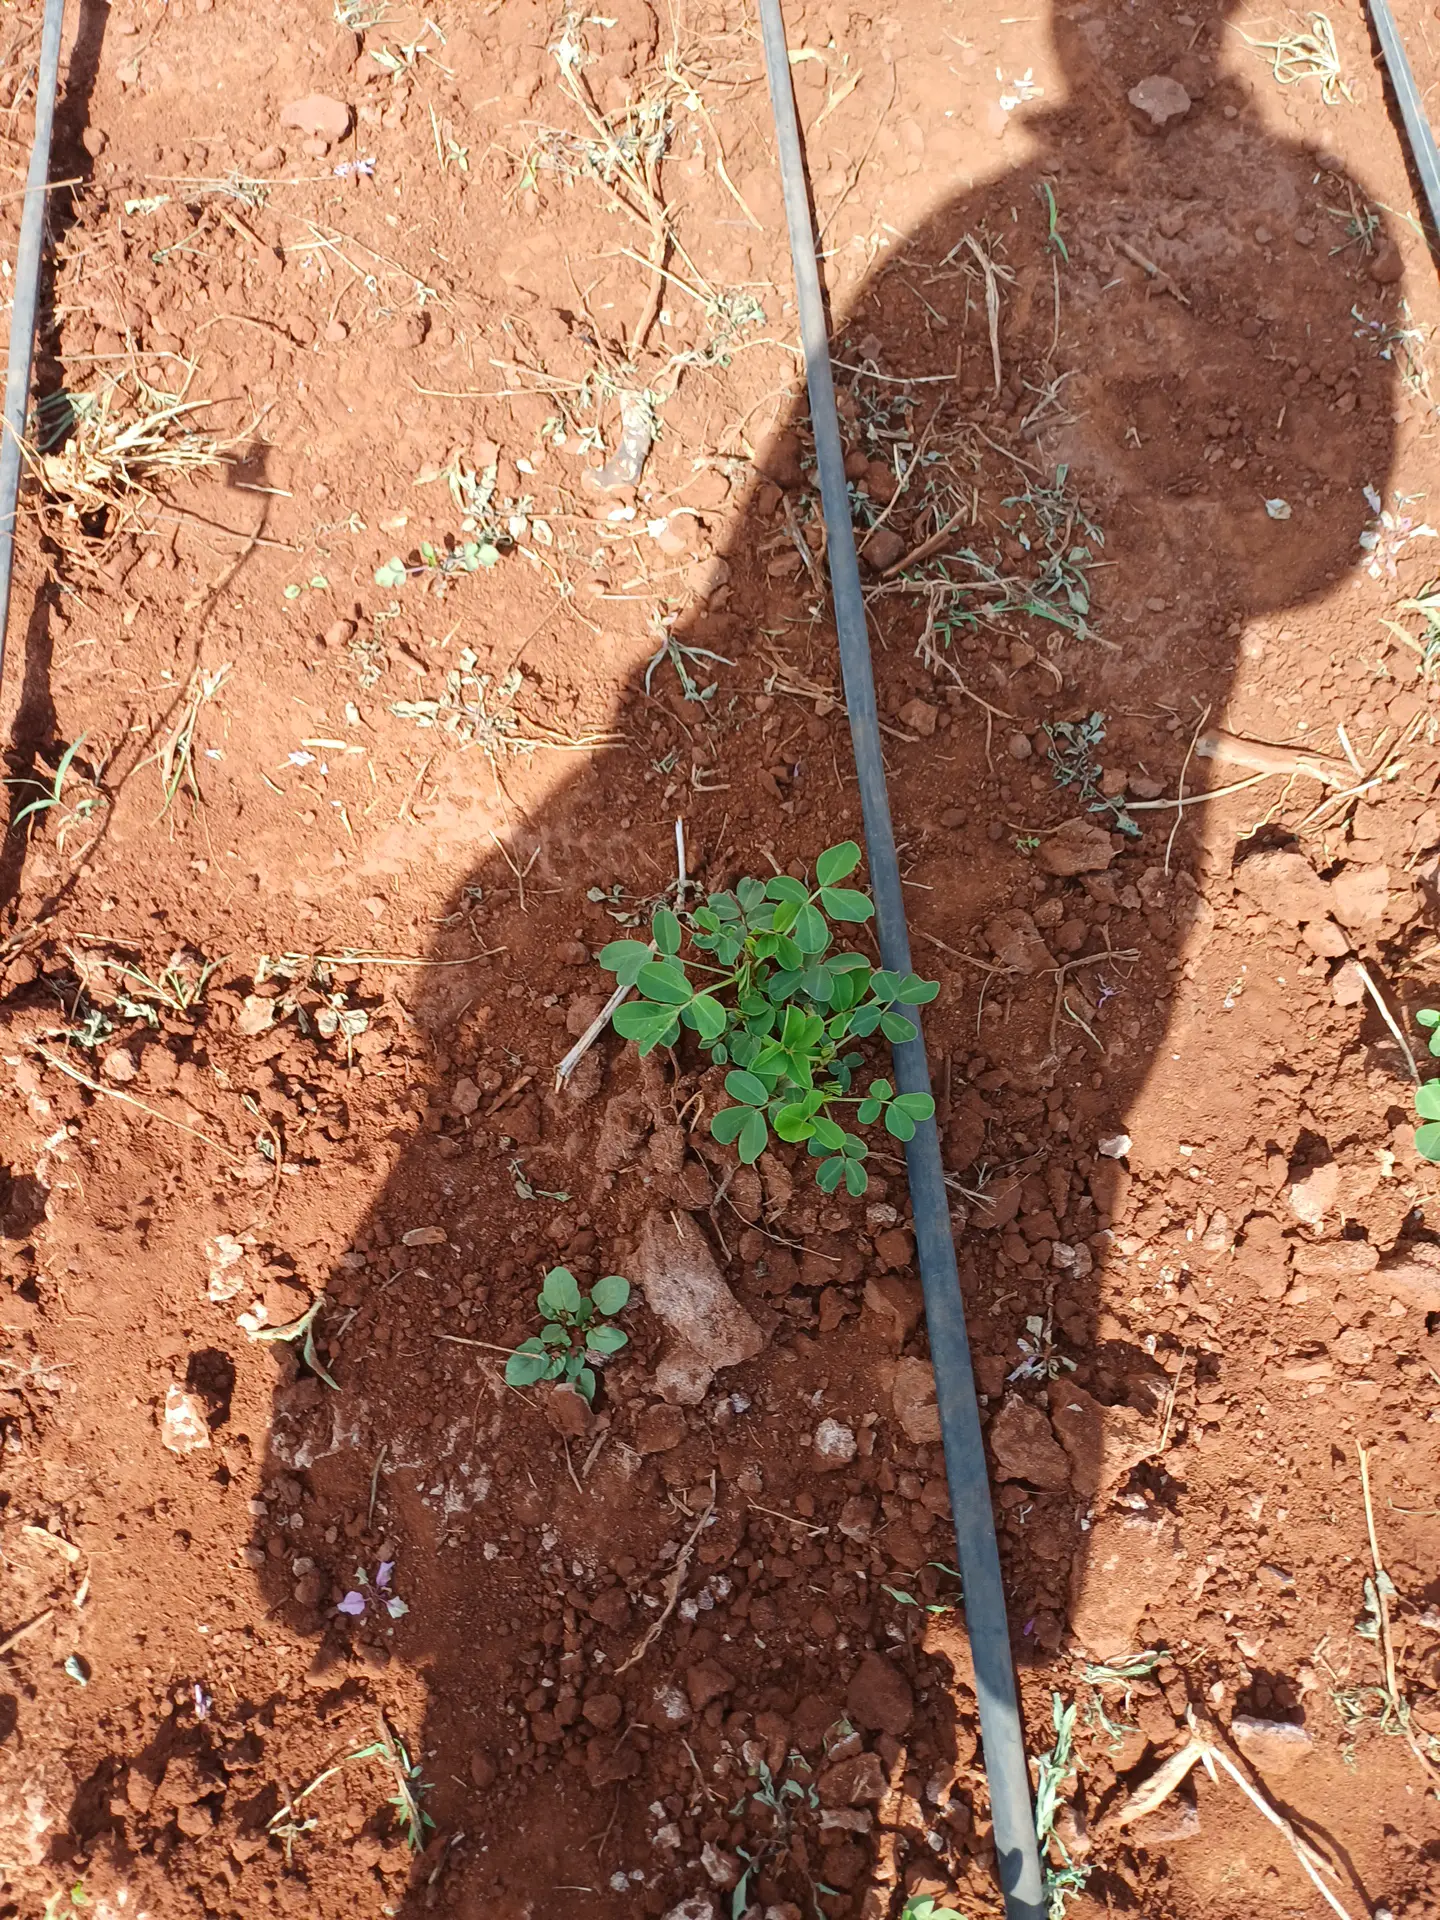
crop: groundnut
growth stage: vegetative
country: Kenya
